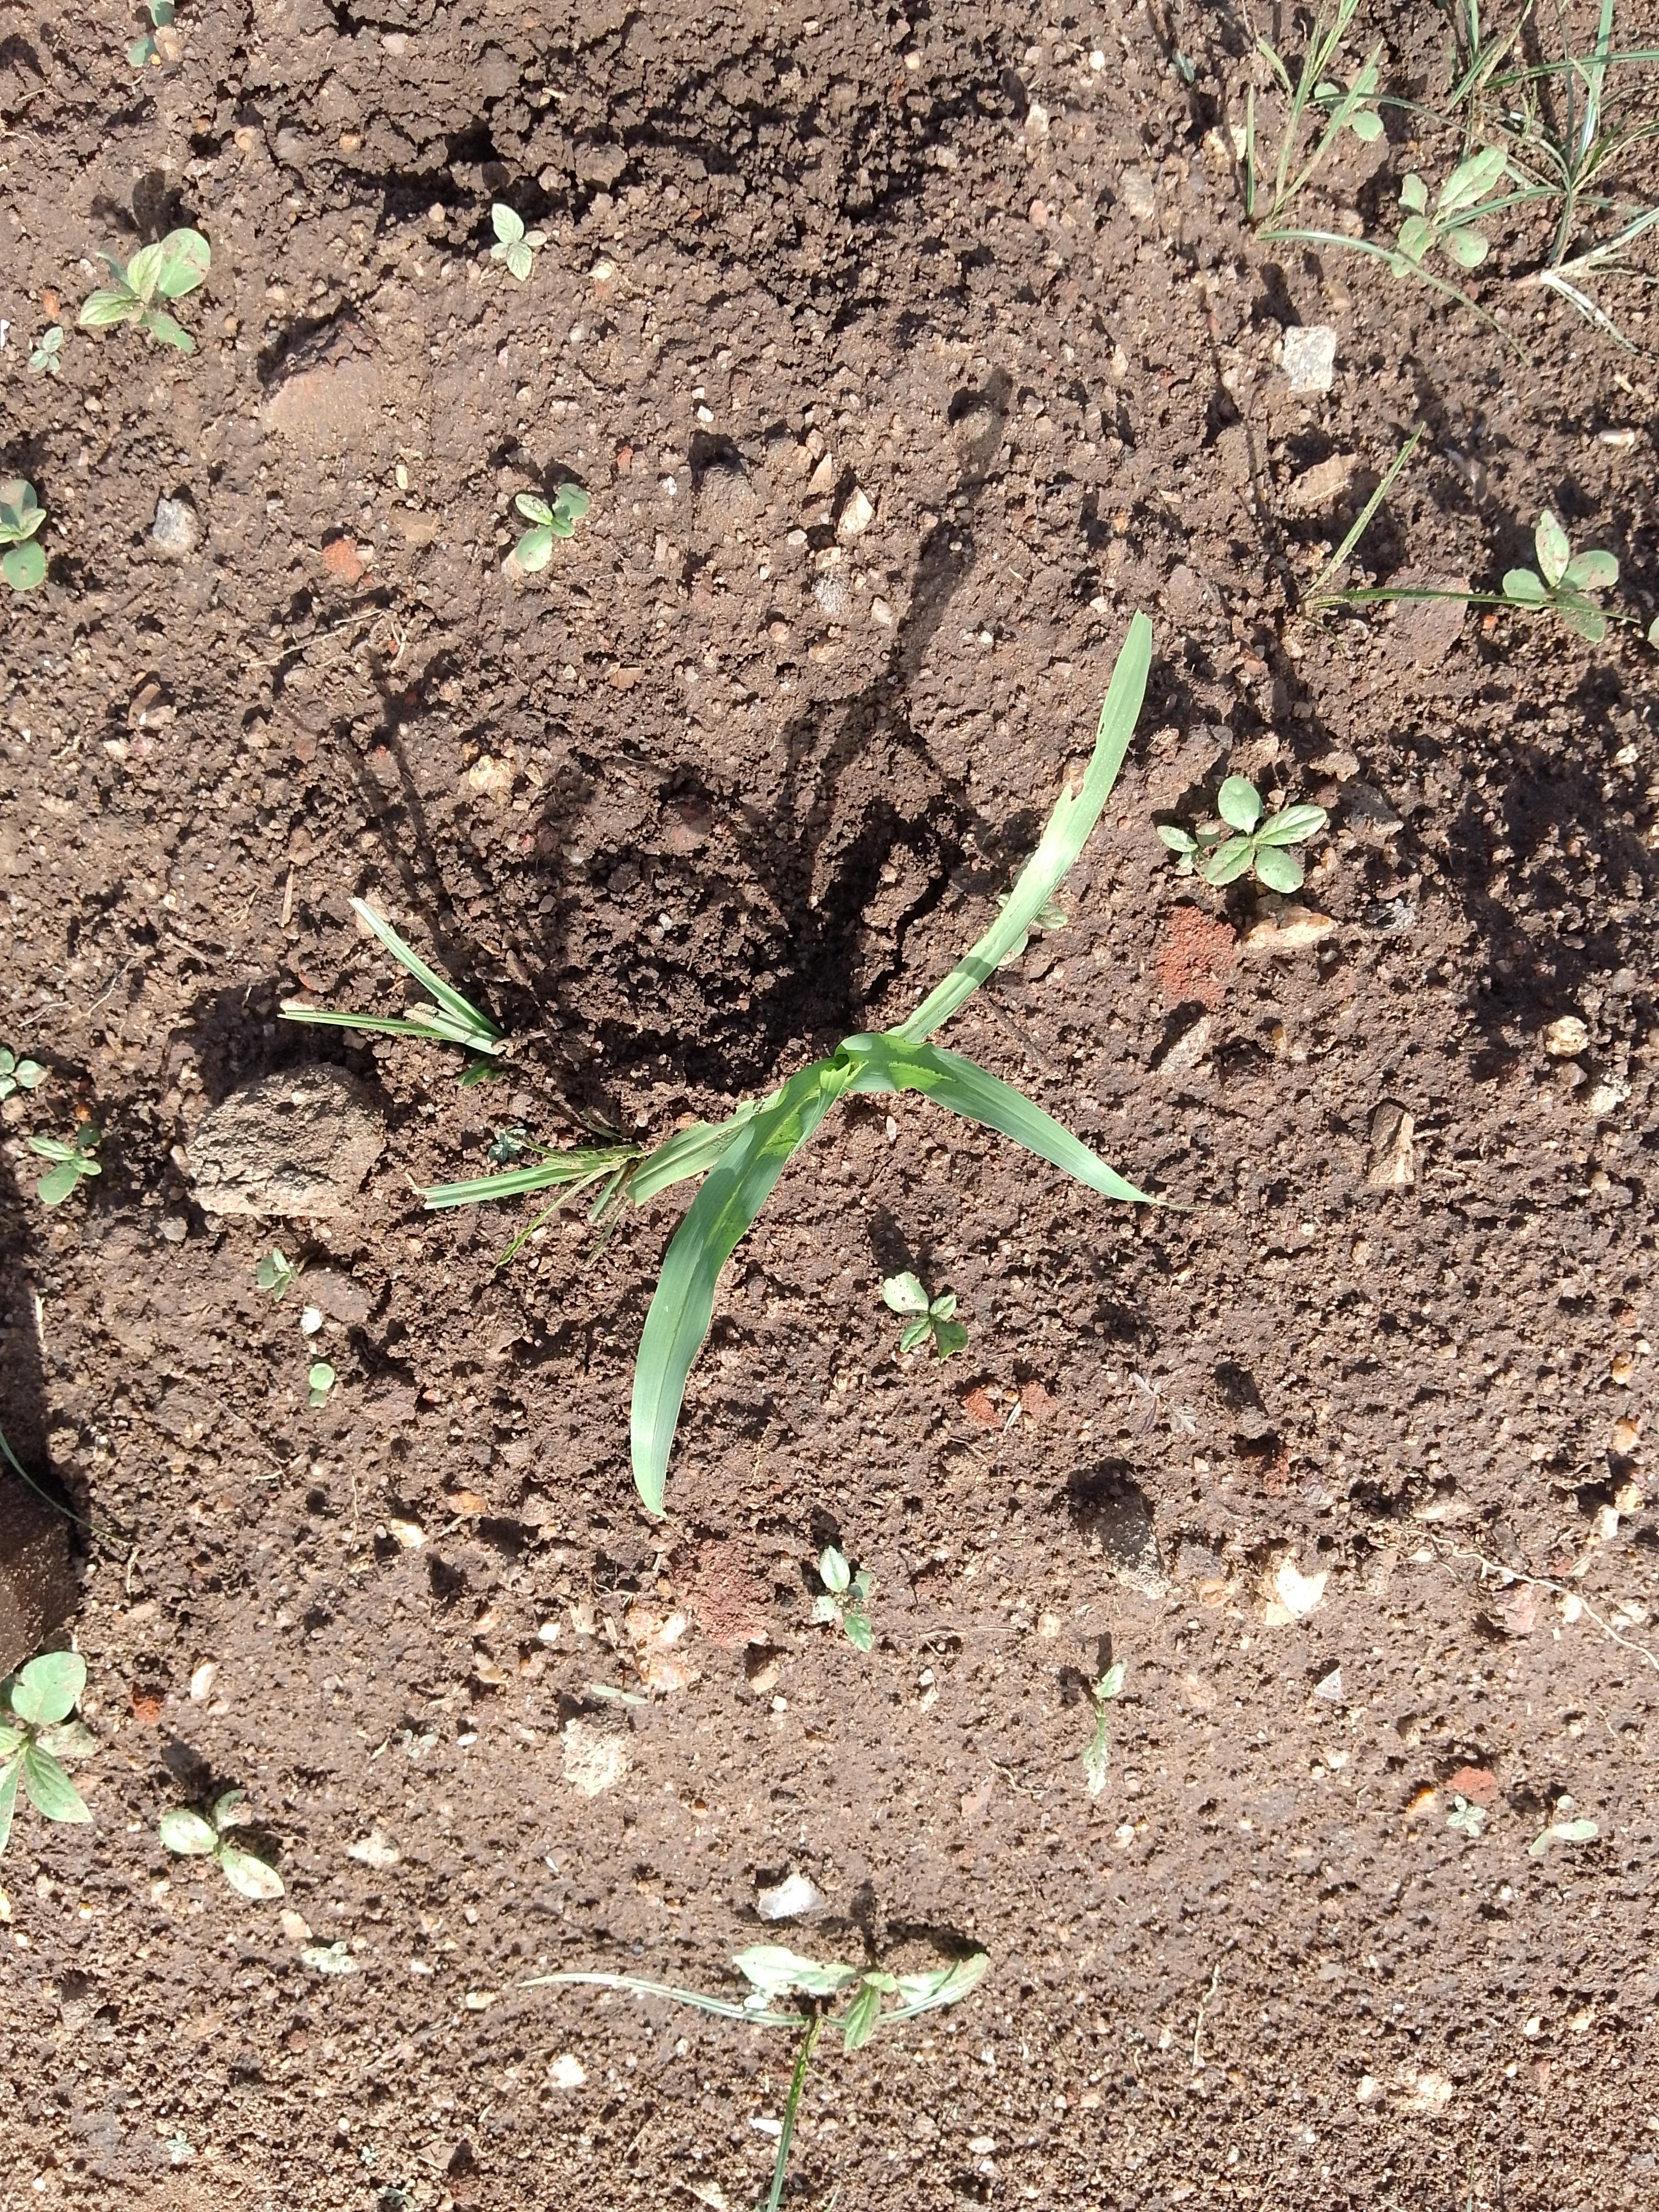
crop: pearl millet
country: Malawi
